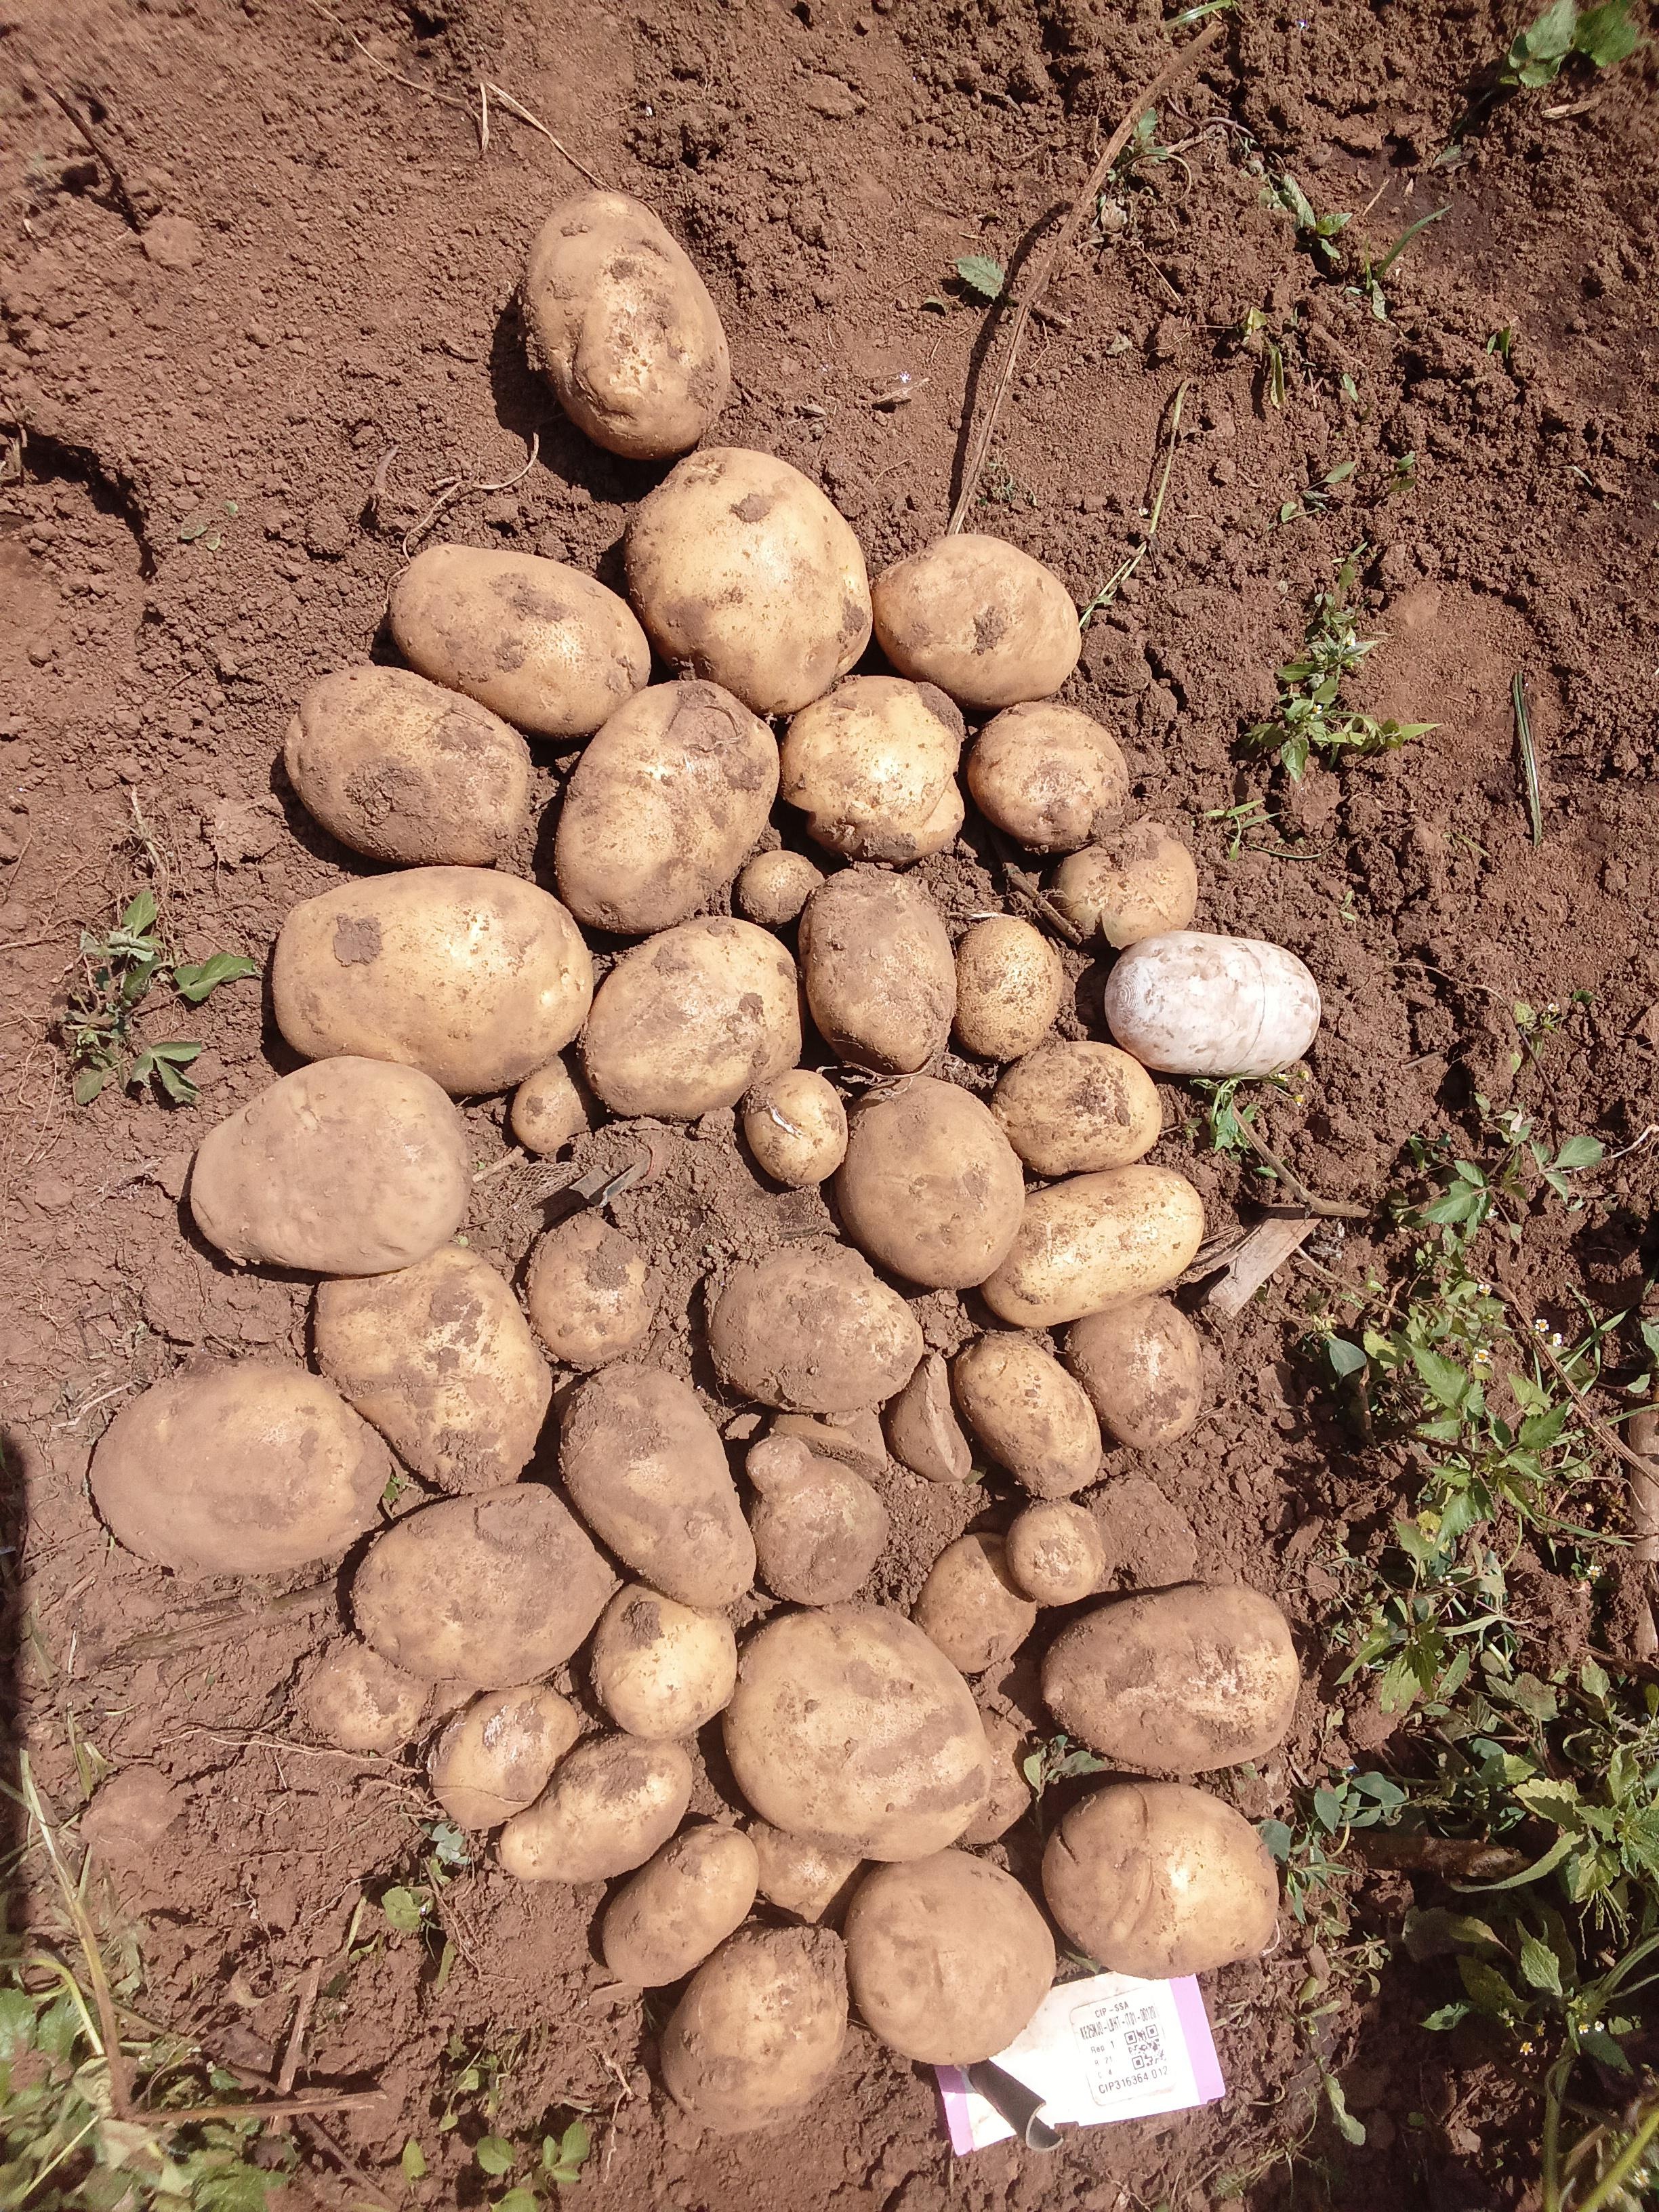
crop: potato
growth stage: harvest
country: Kenya
